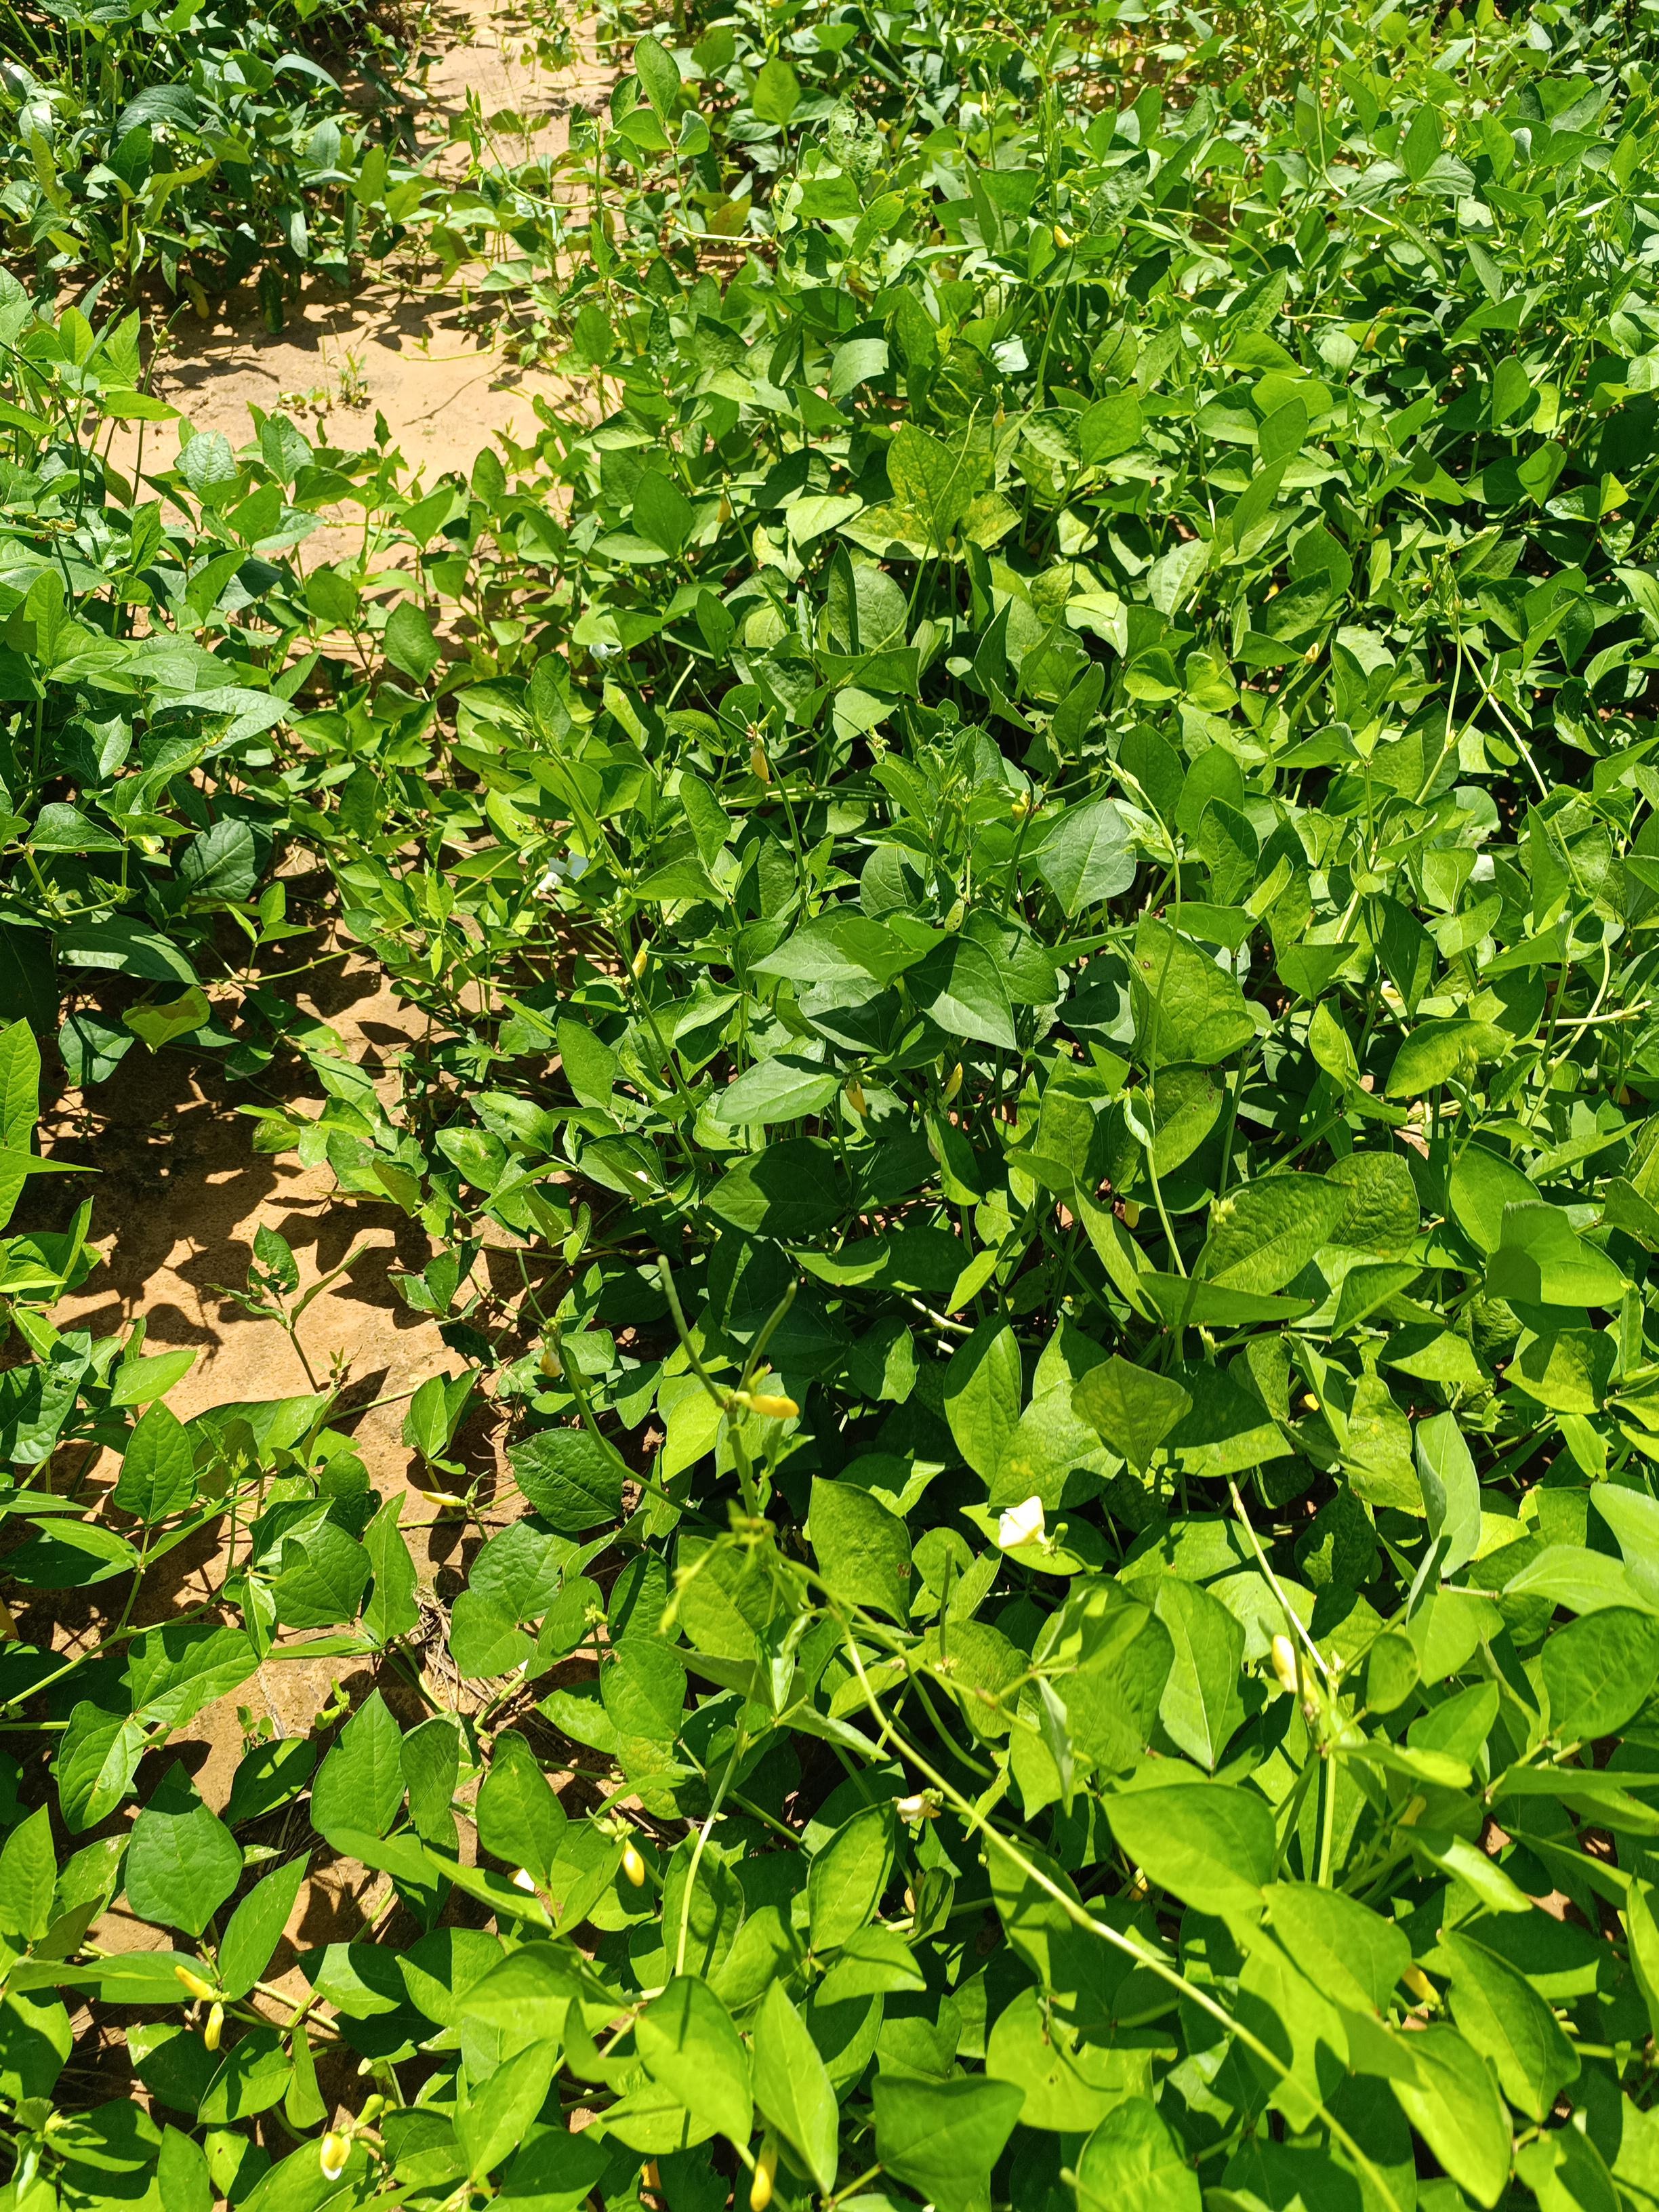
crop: cowpea
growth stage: development pod
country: Nigeria
